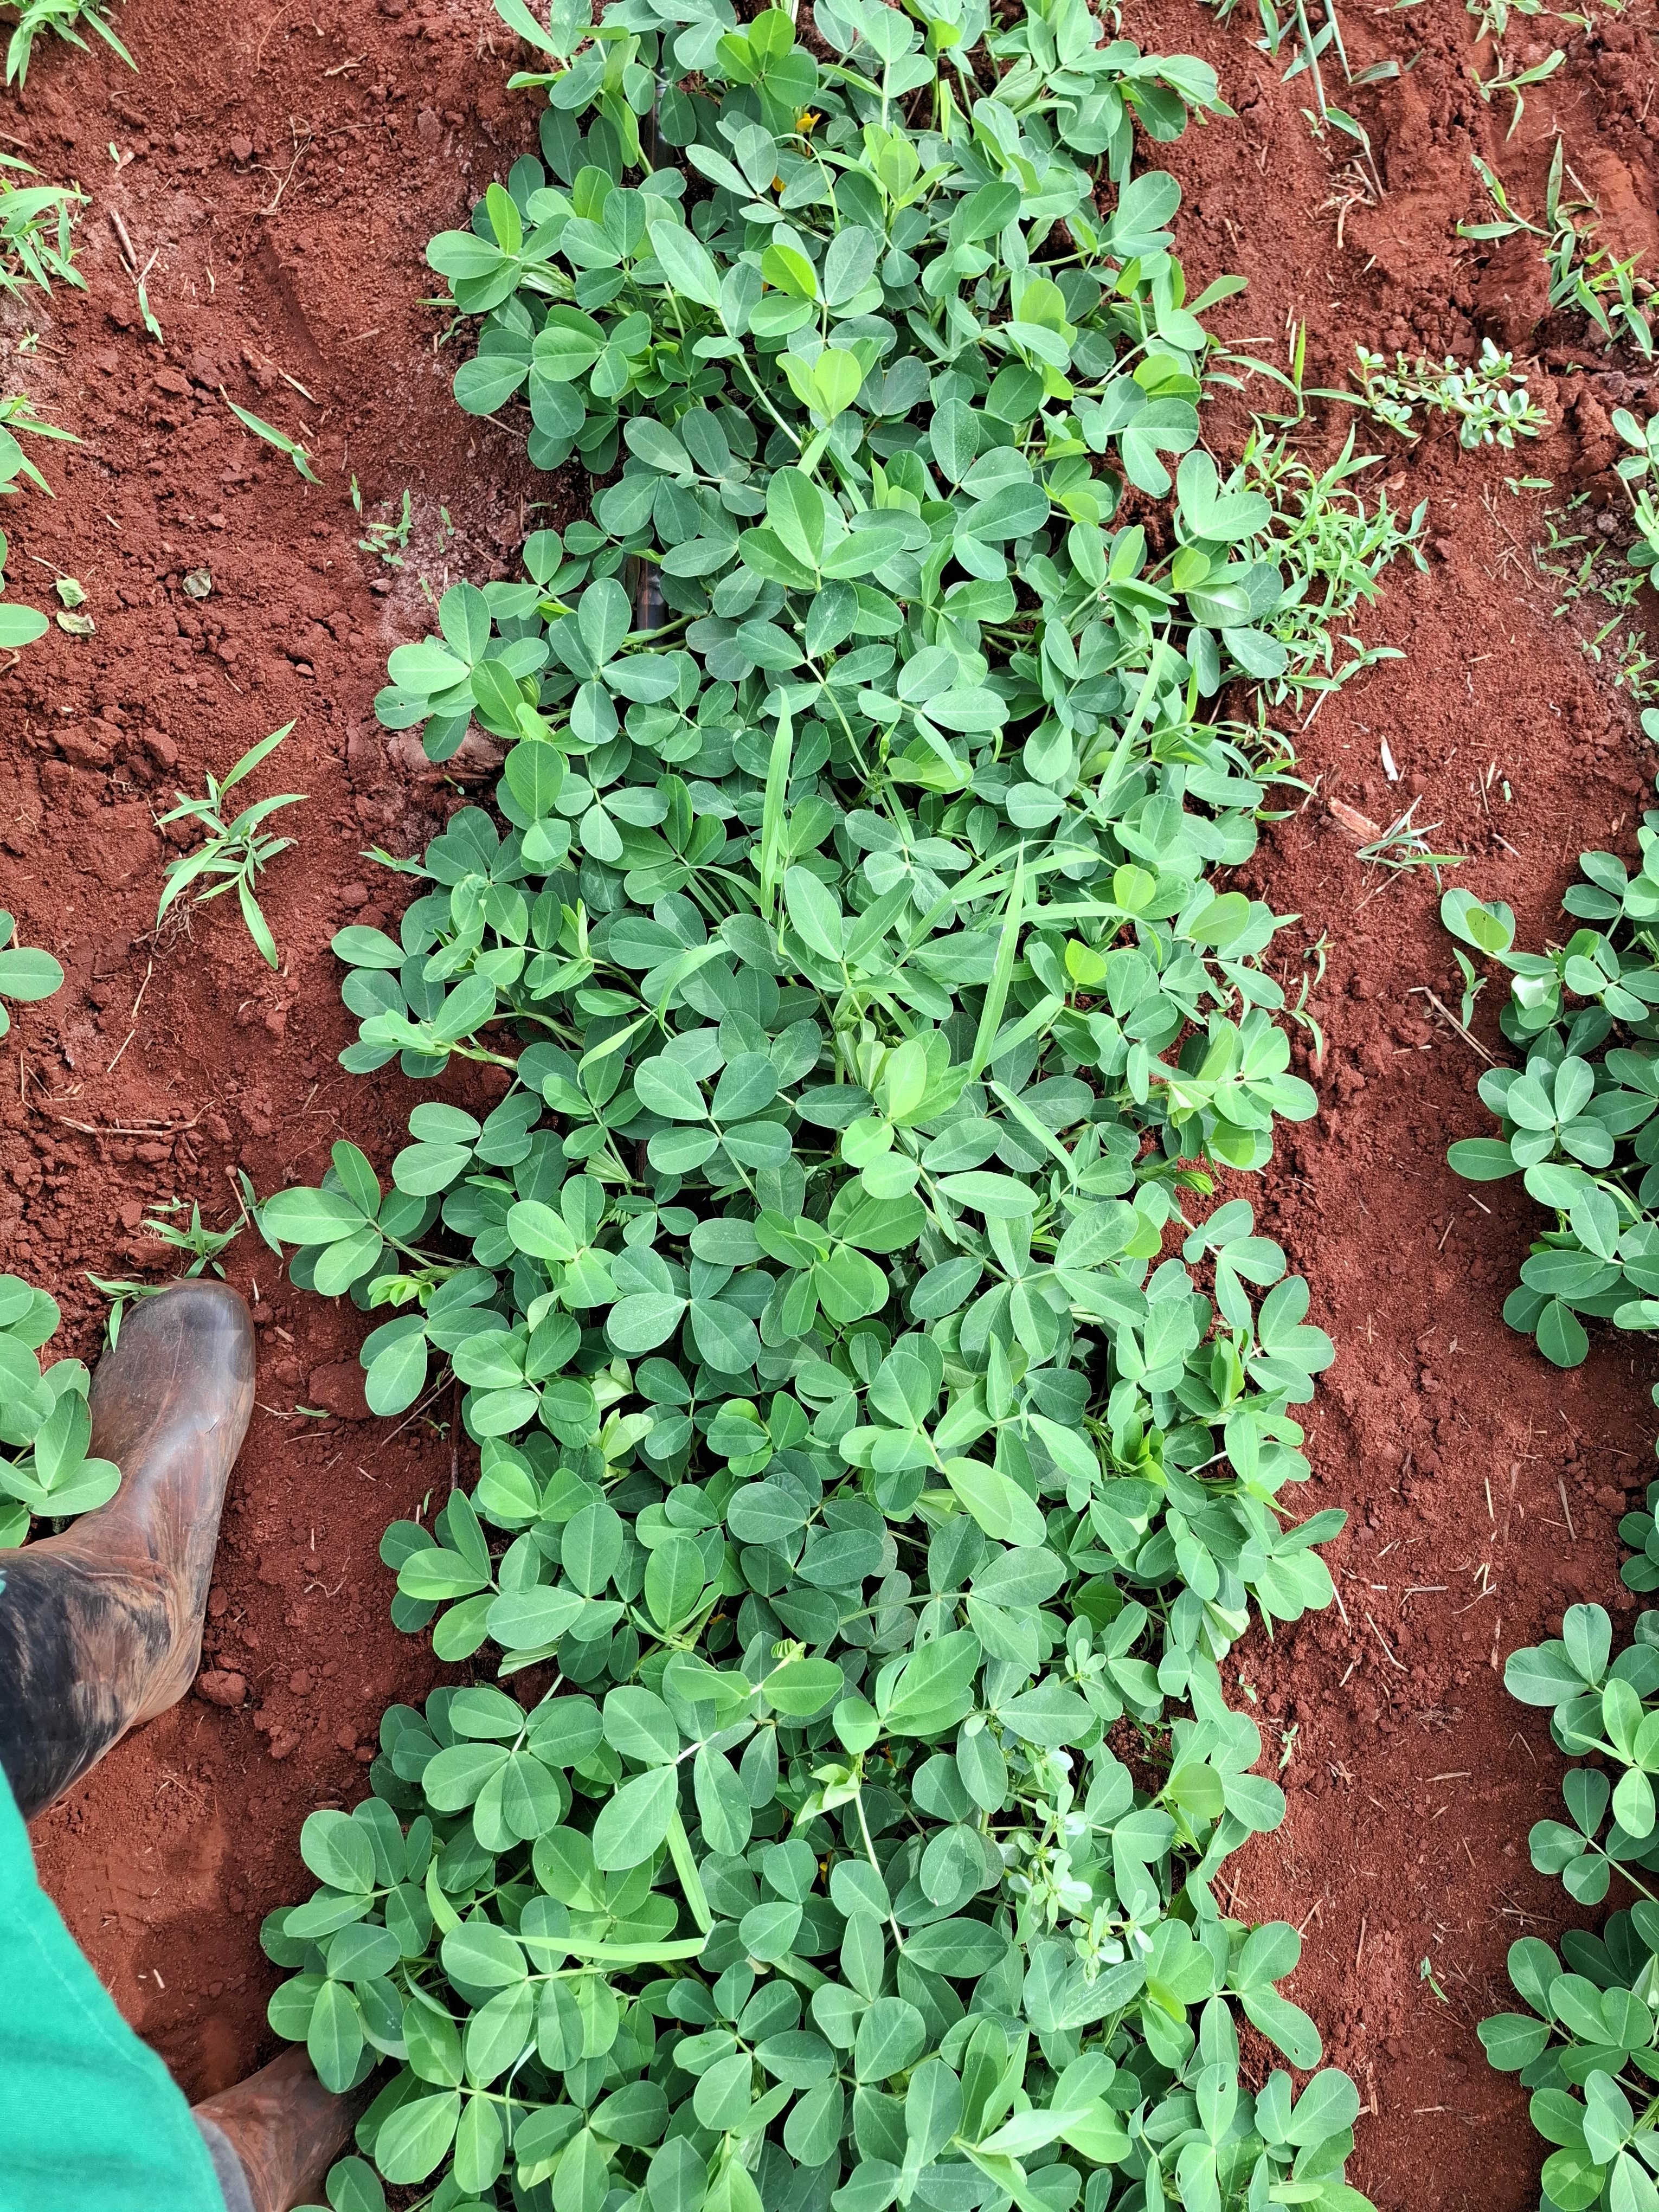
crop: groundnut
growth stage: flowering
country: Kenya
